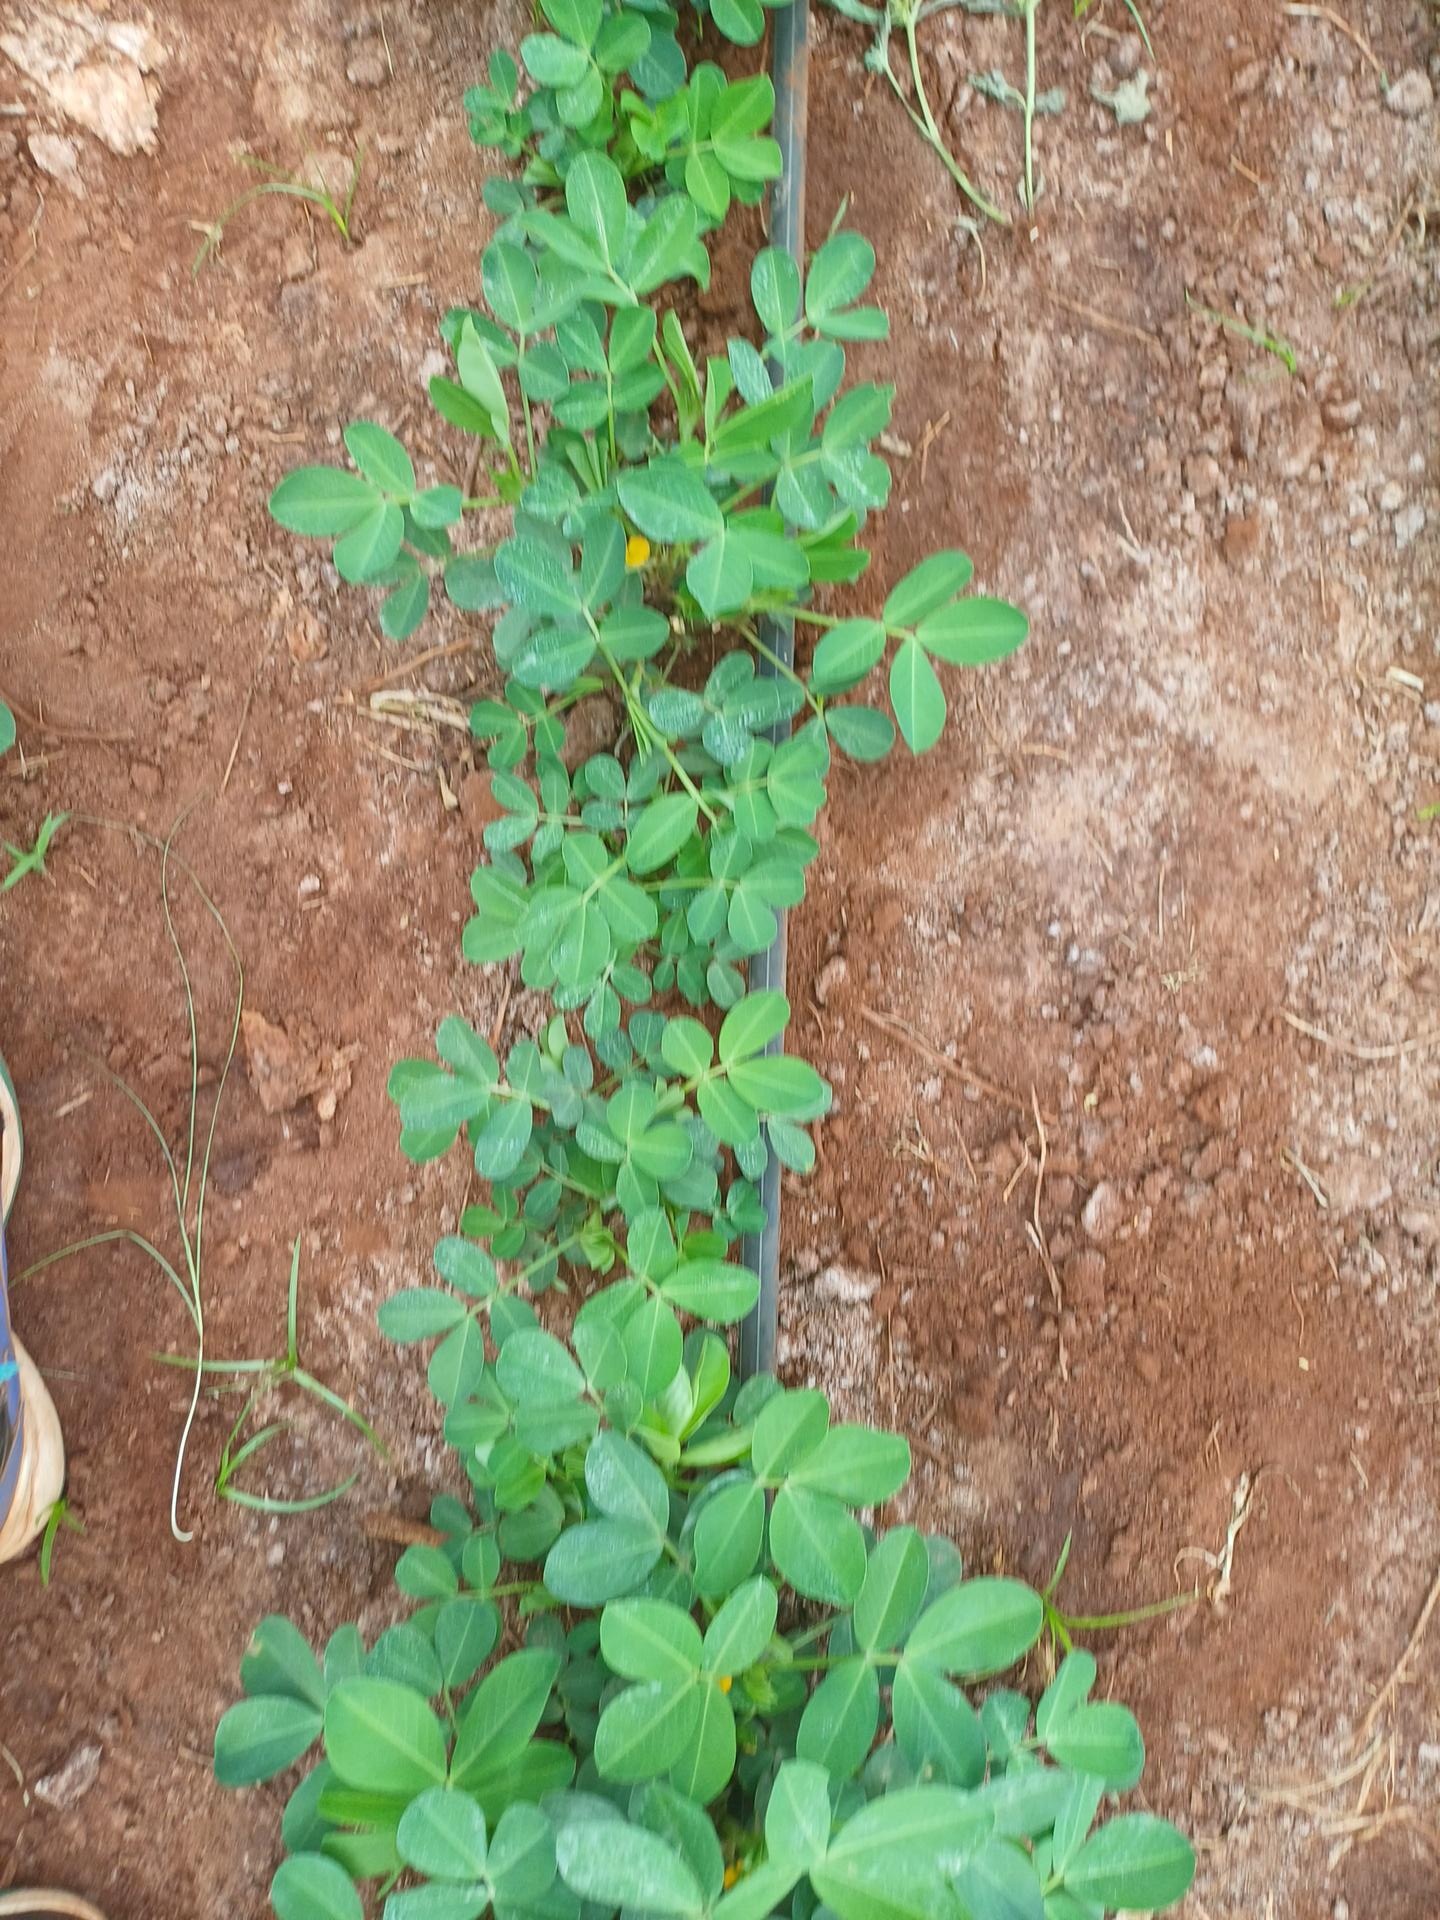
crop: groundnut
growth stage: vegetative
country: Kenya
